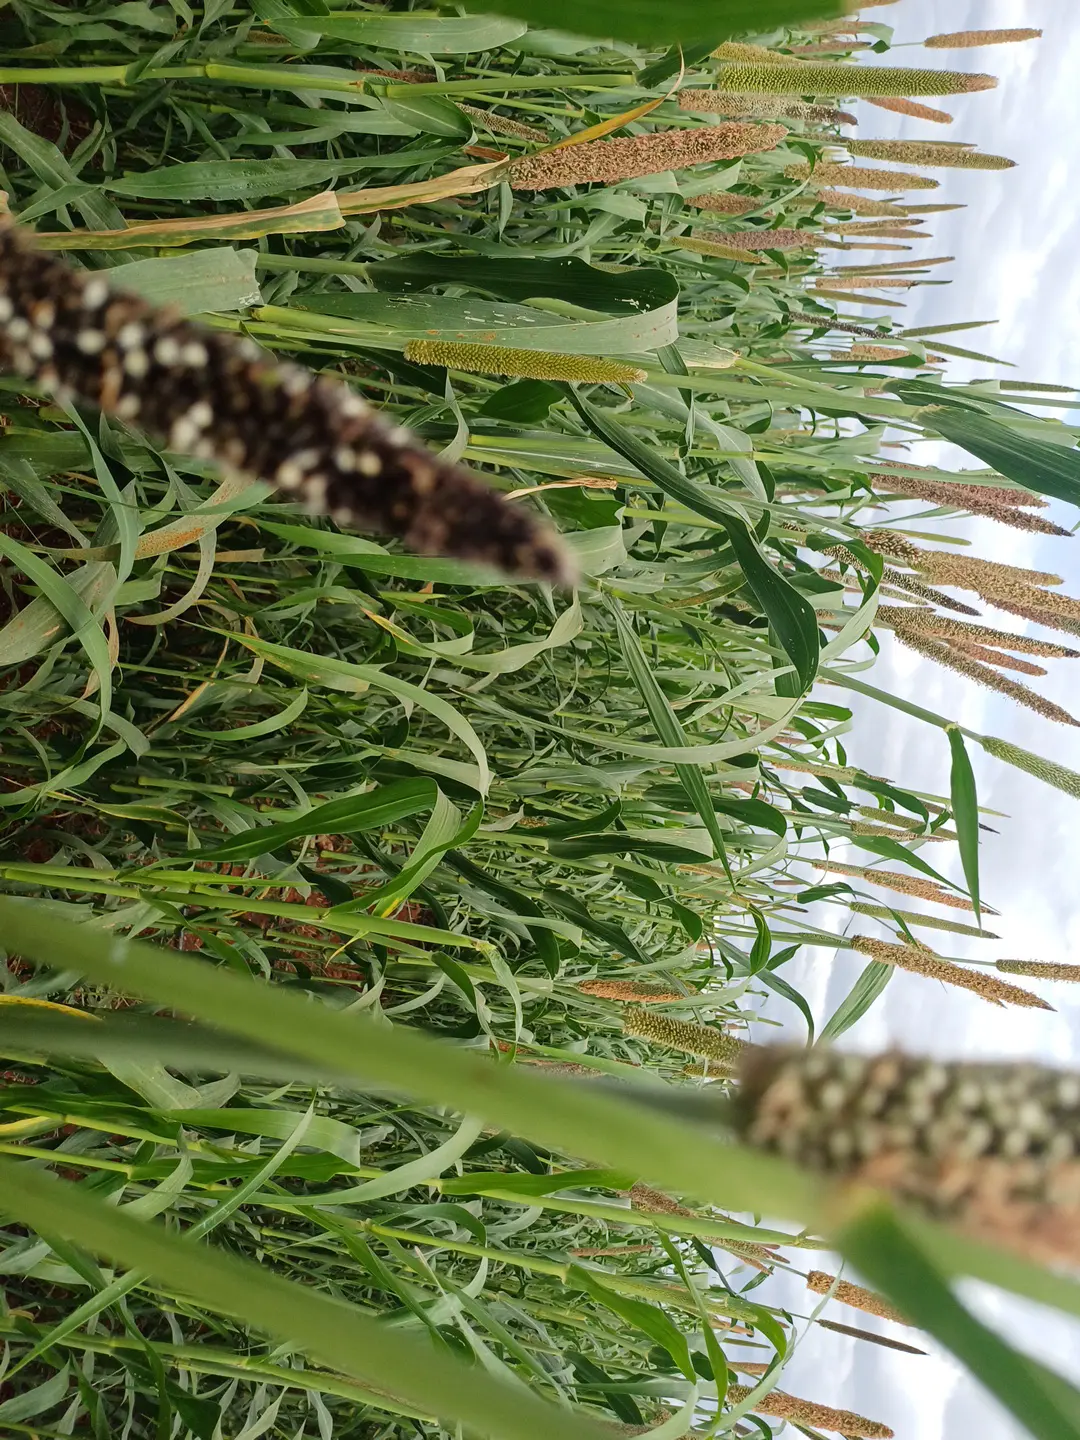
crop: pearl millet
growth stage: flowering
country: Kenya
